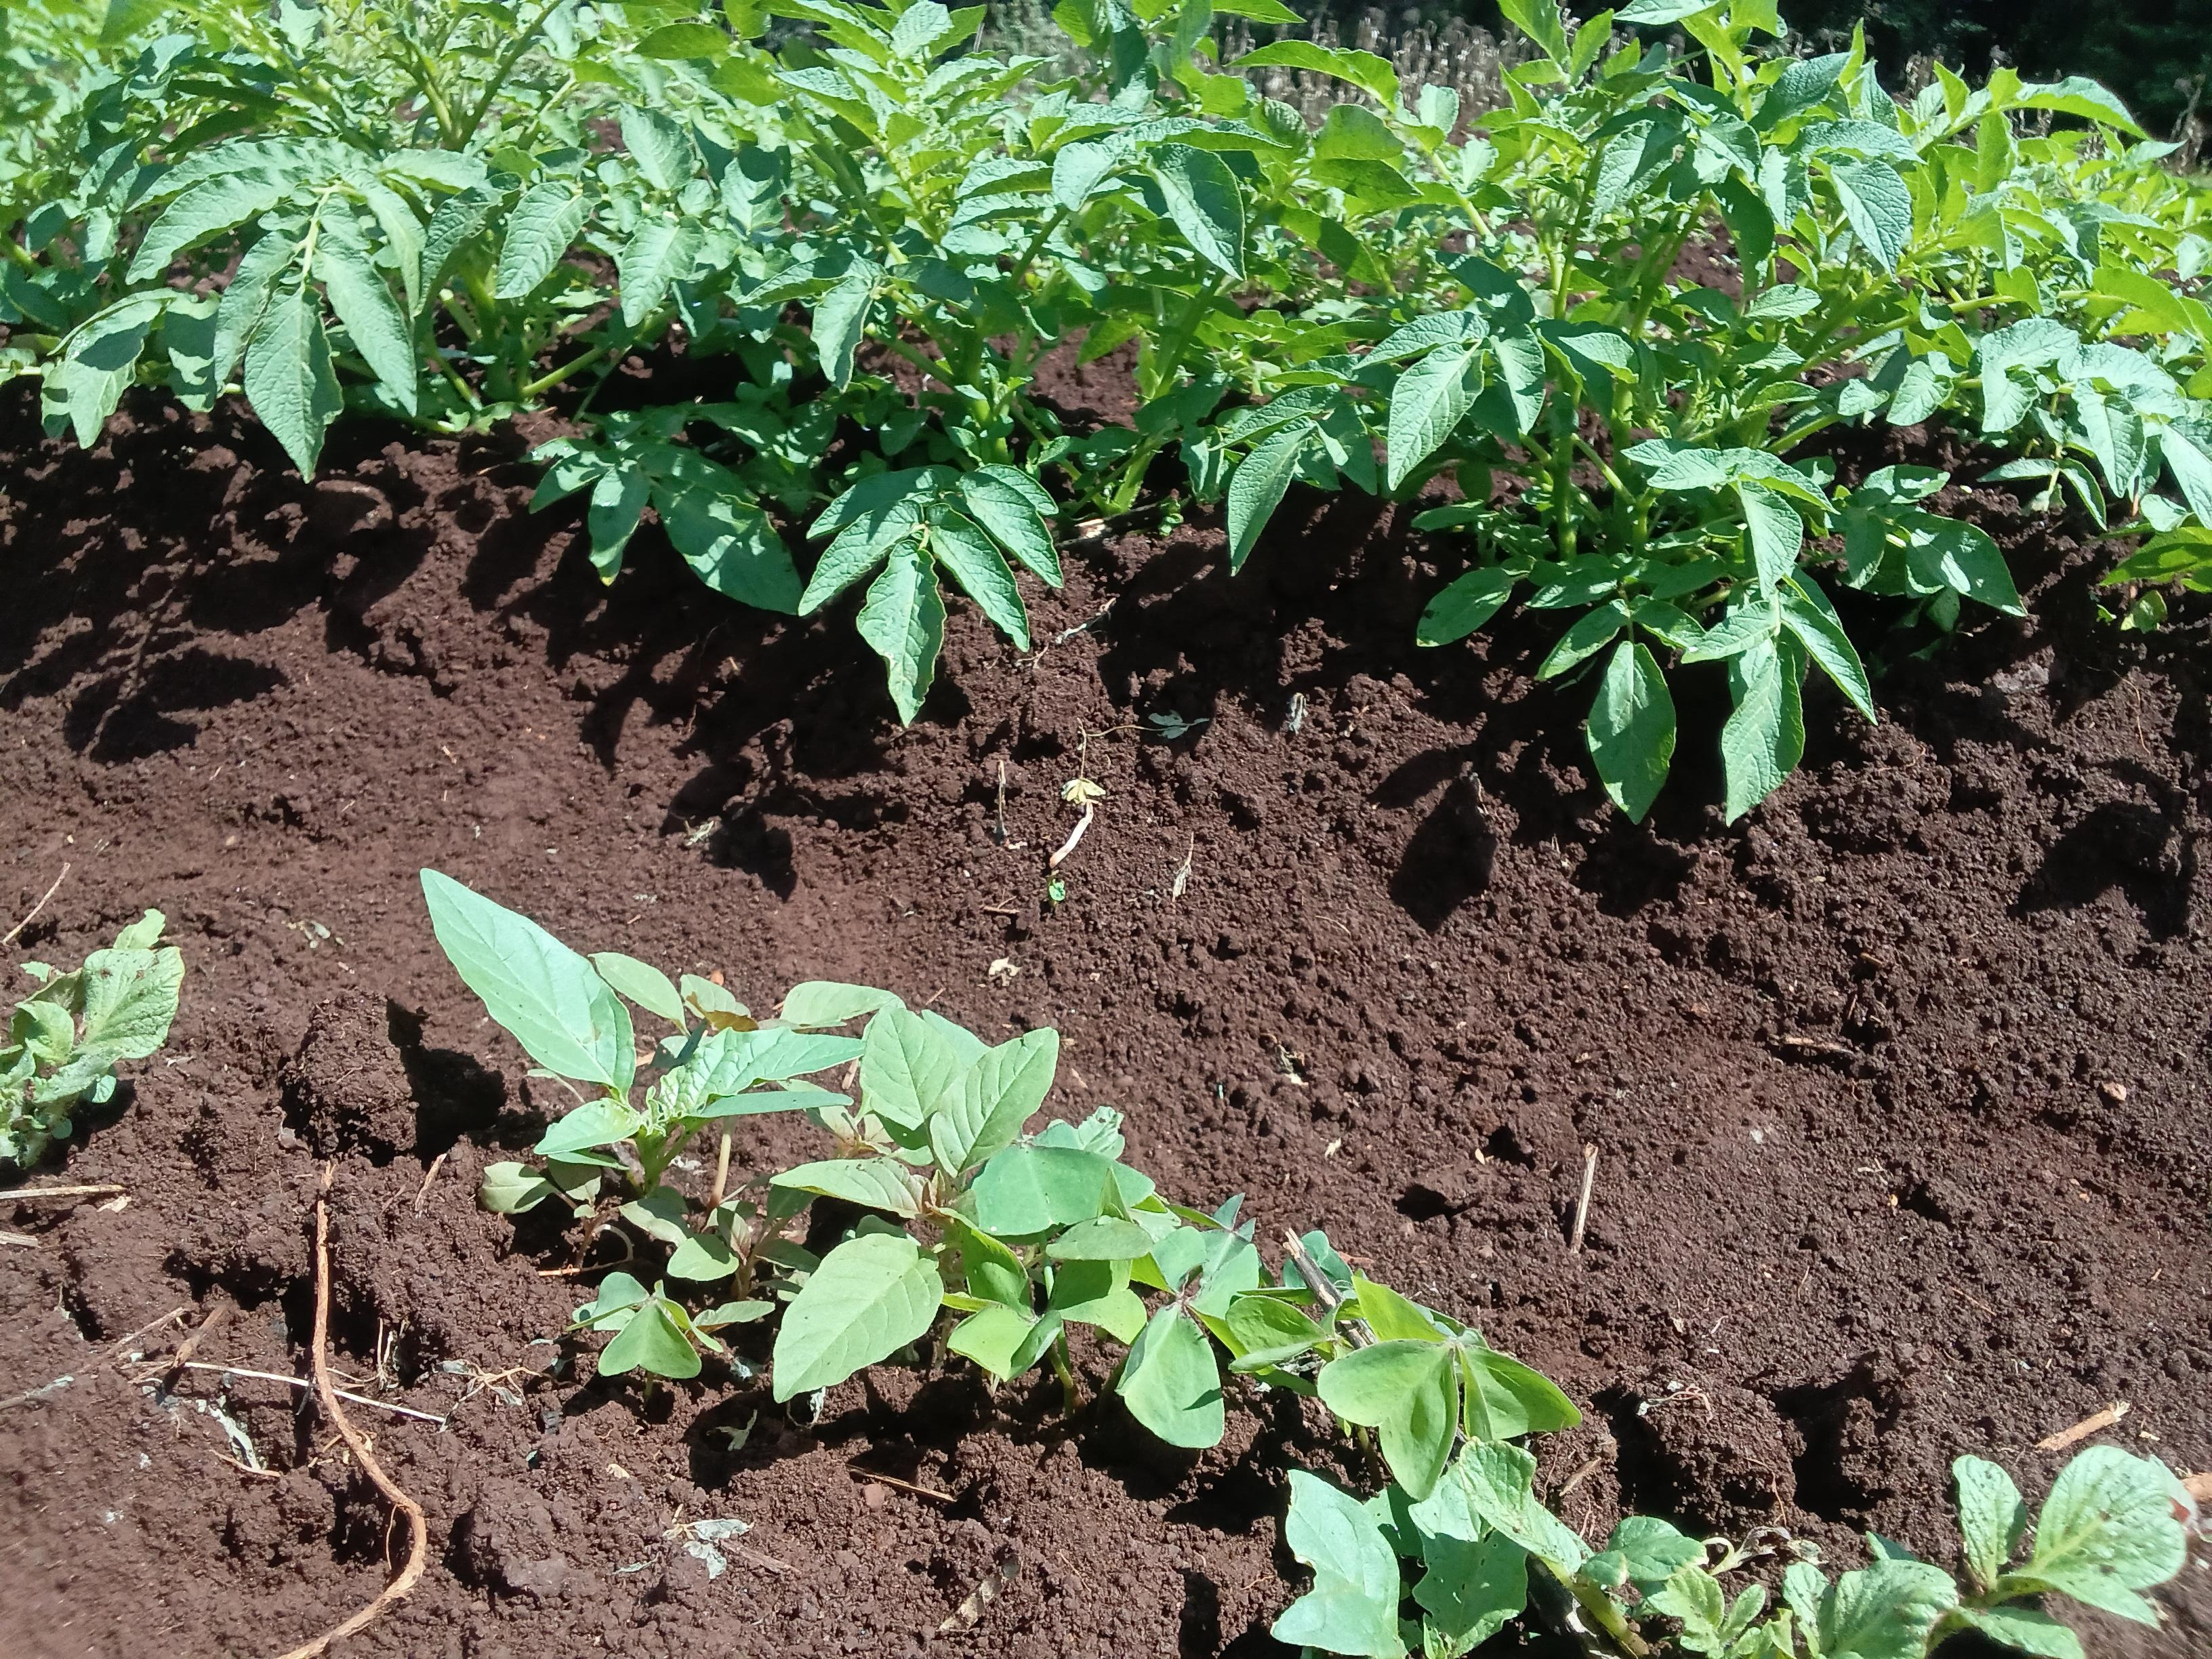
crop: potato
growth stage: vegetative
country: Kenya
